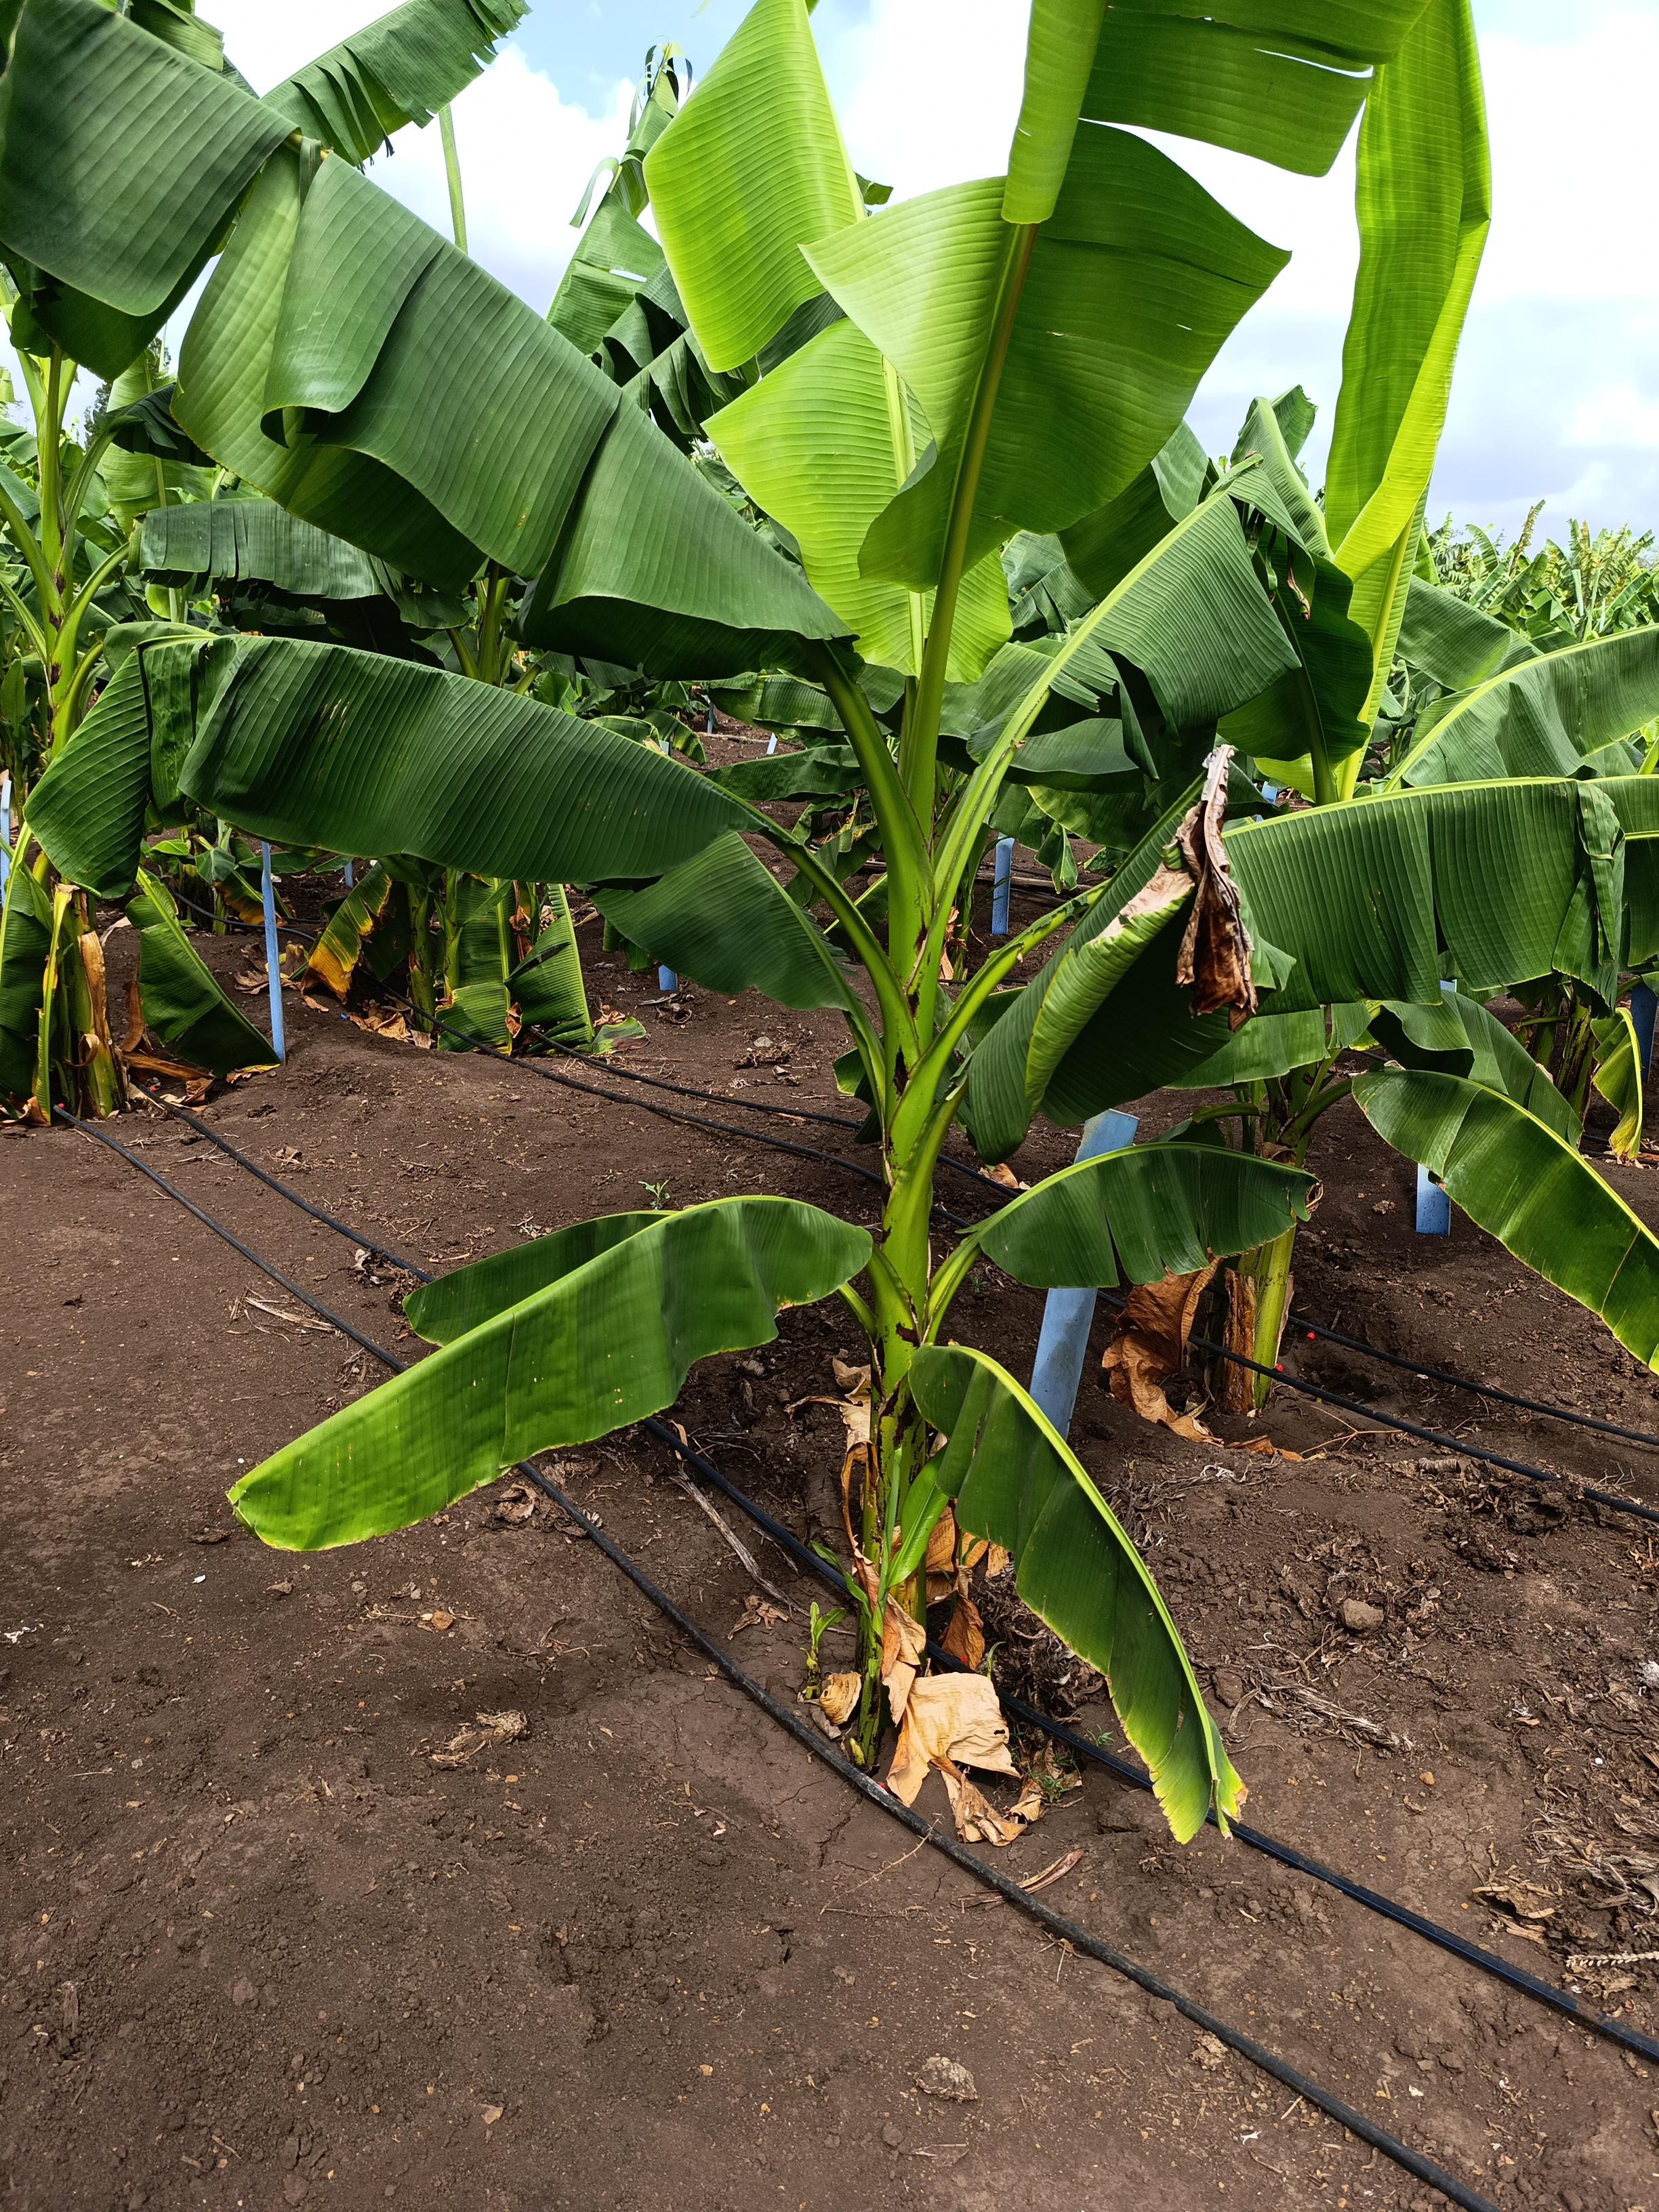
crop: banana
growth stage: vegetative
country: Tanzania
